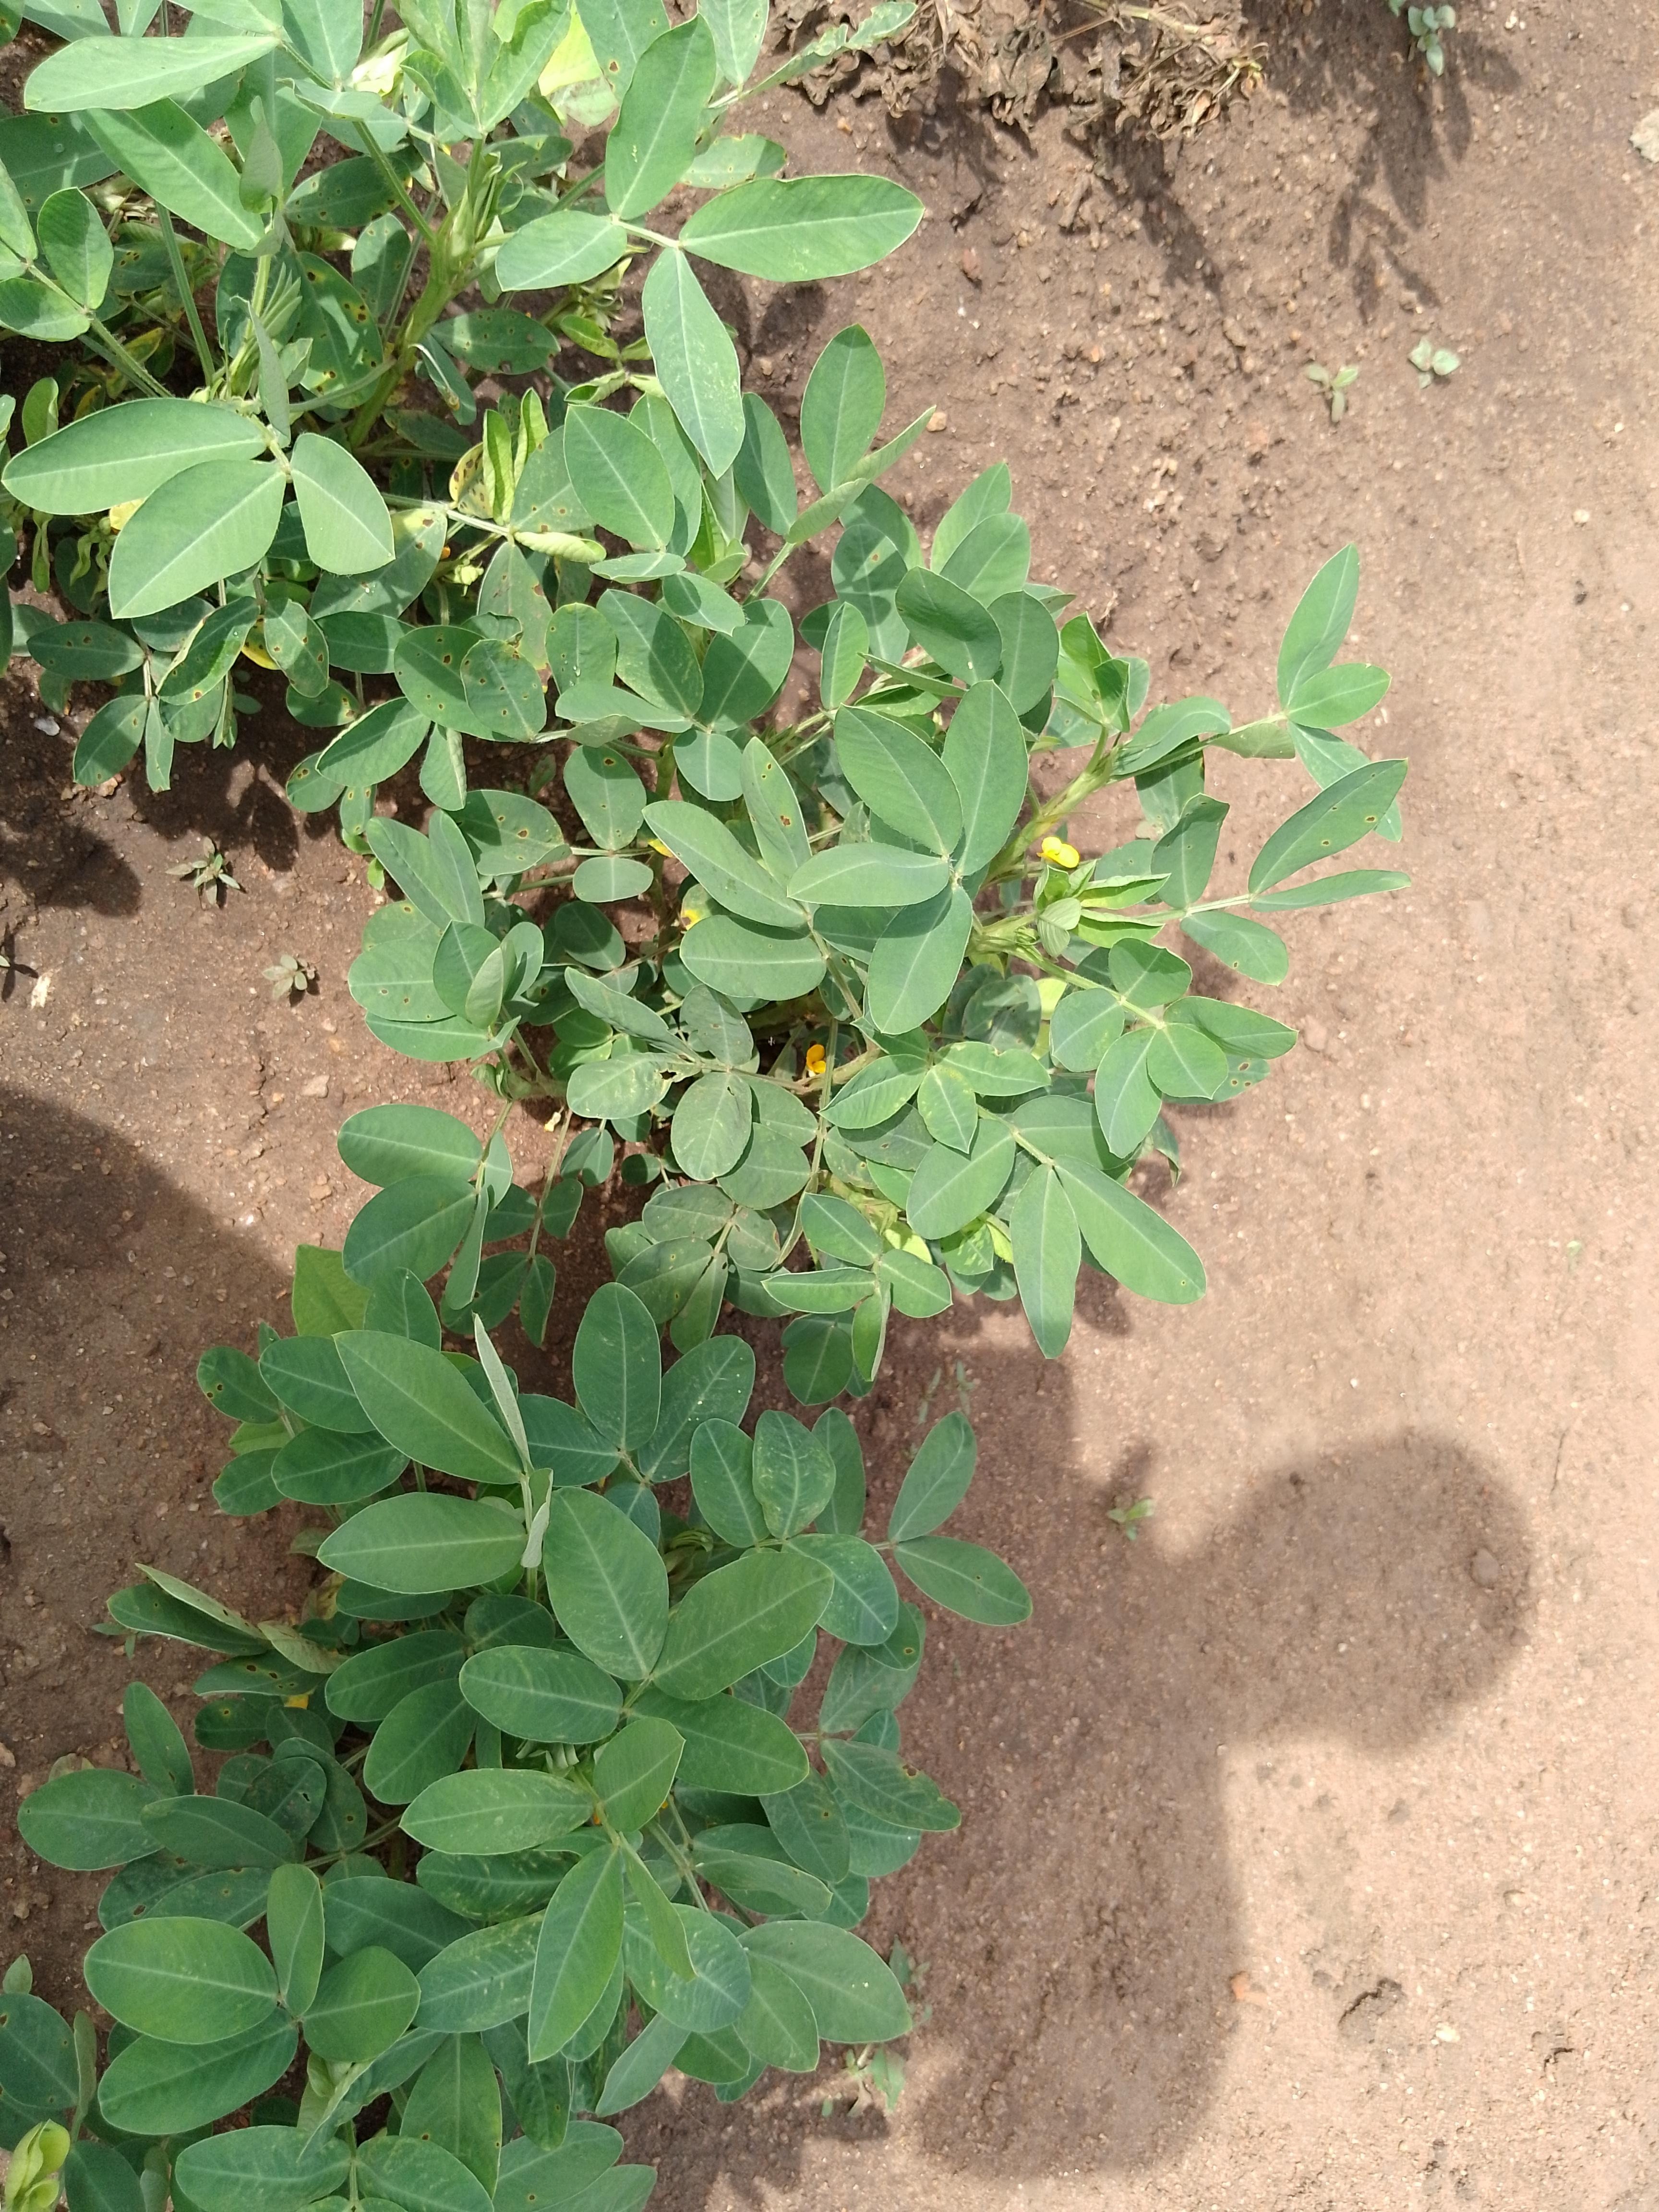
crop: groundnut
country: Malawi
